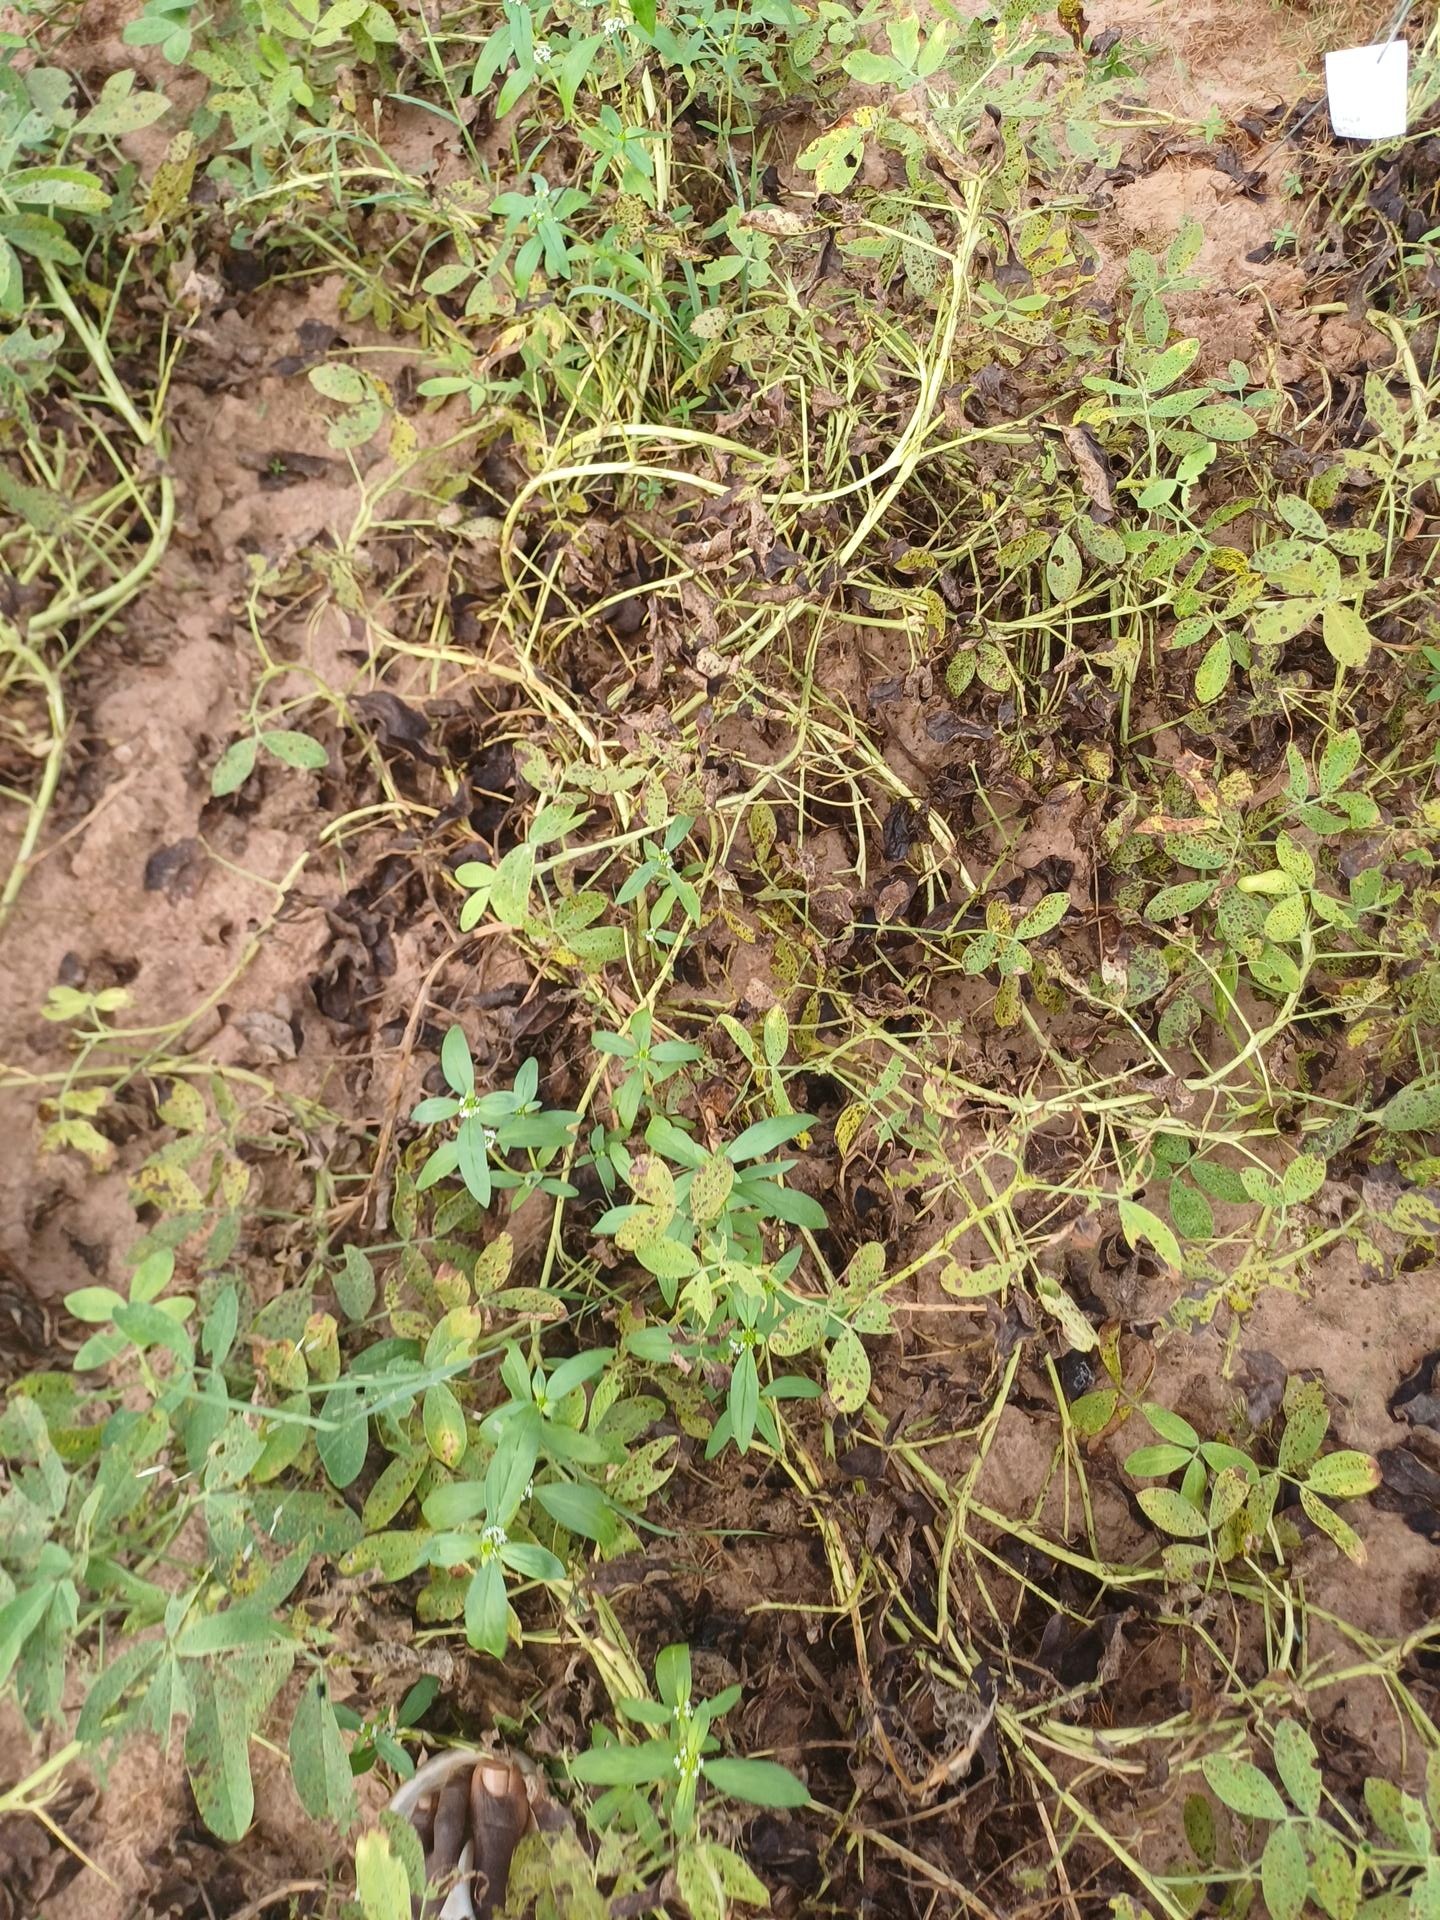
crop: groundnut
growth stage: flowering
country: Senegal
